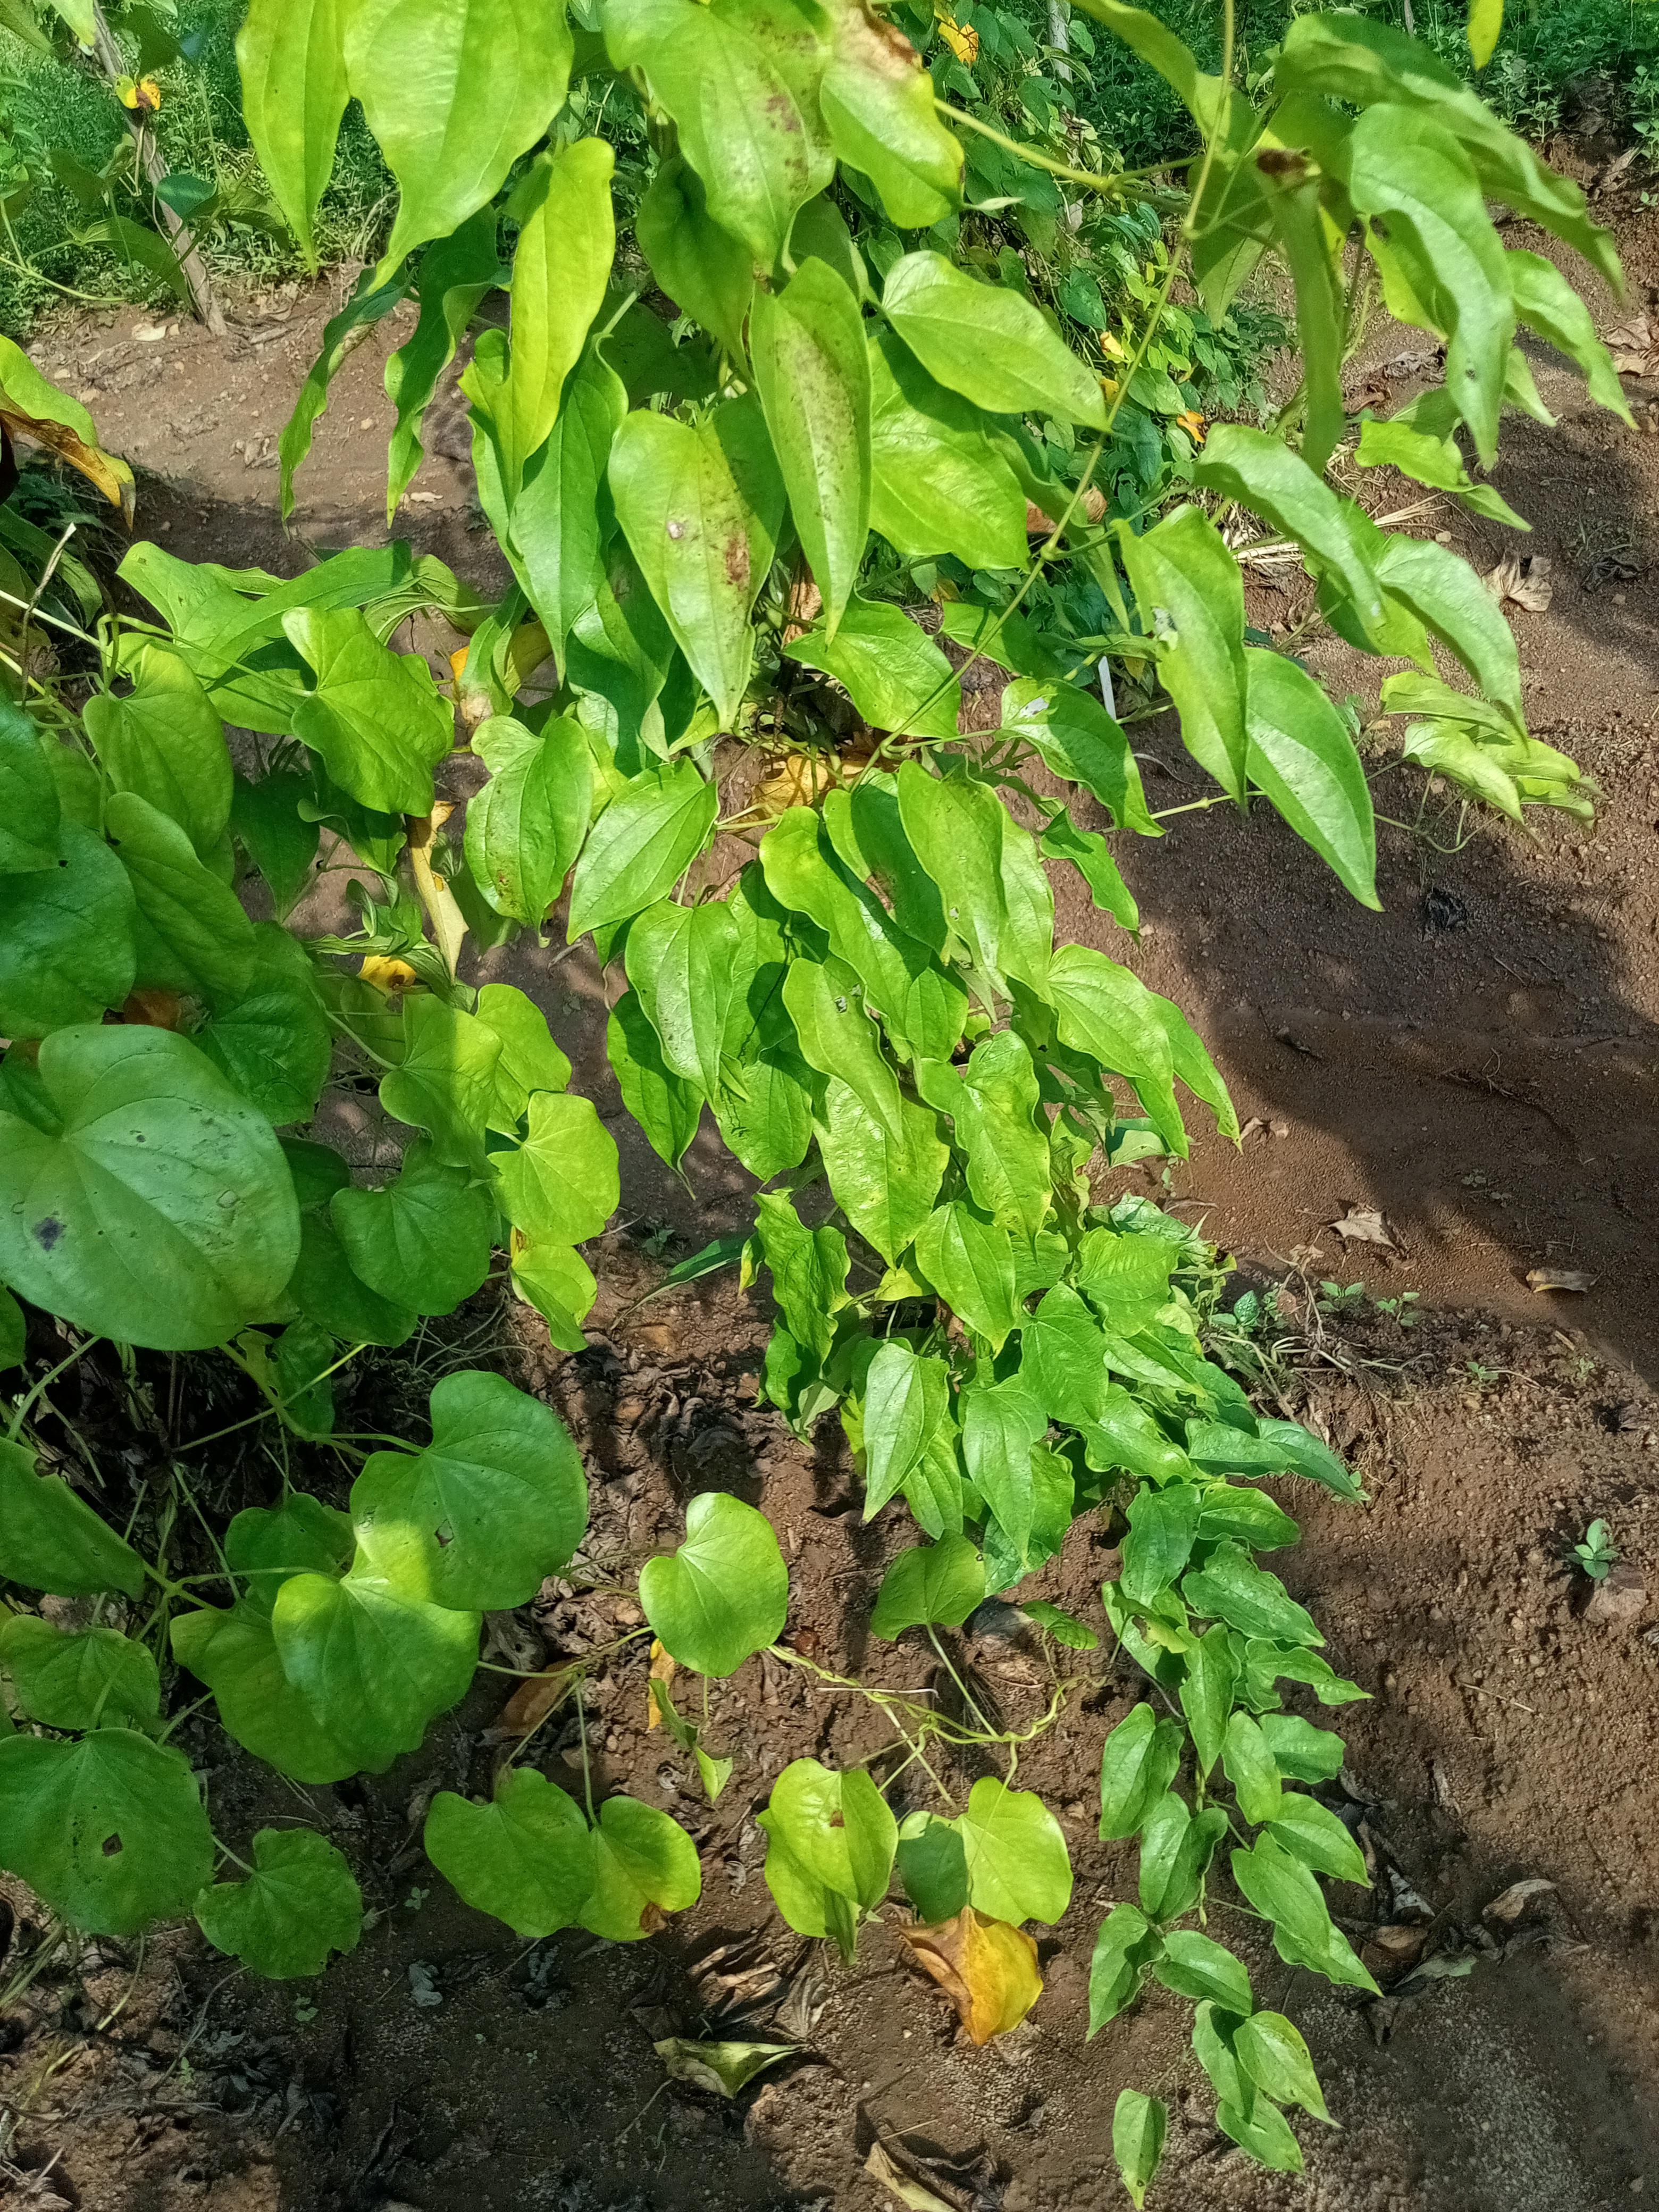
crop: yam
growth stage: maturity
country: Nigeria
